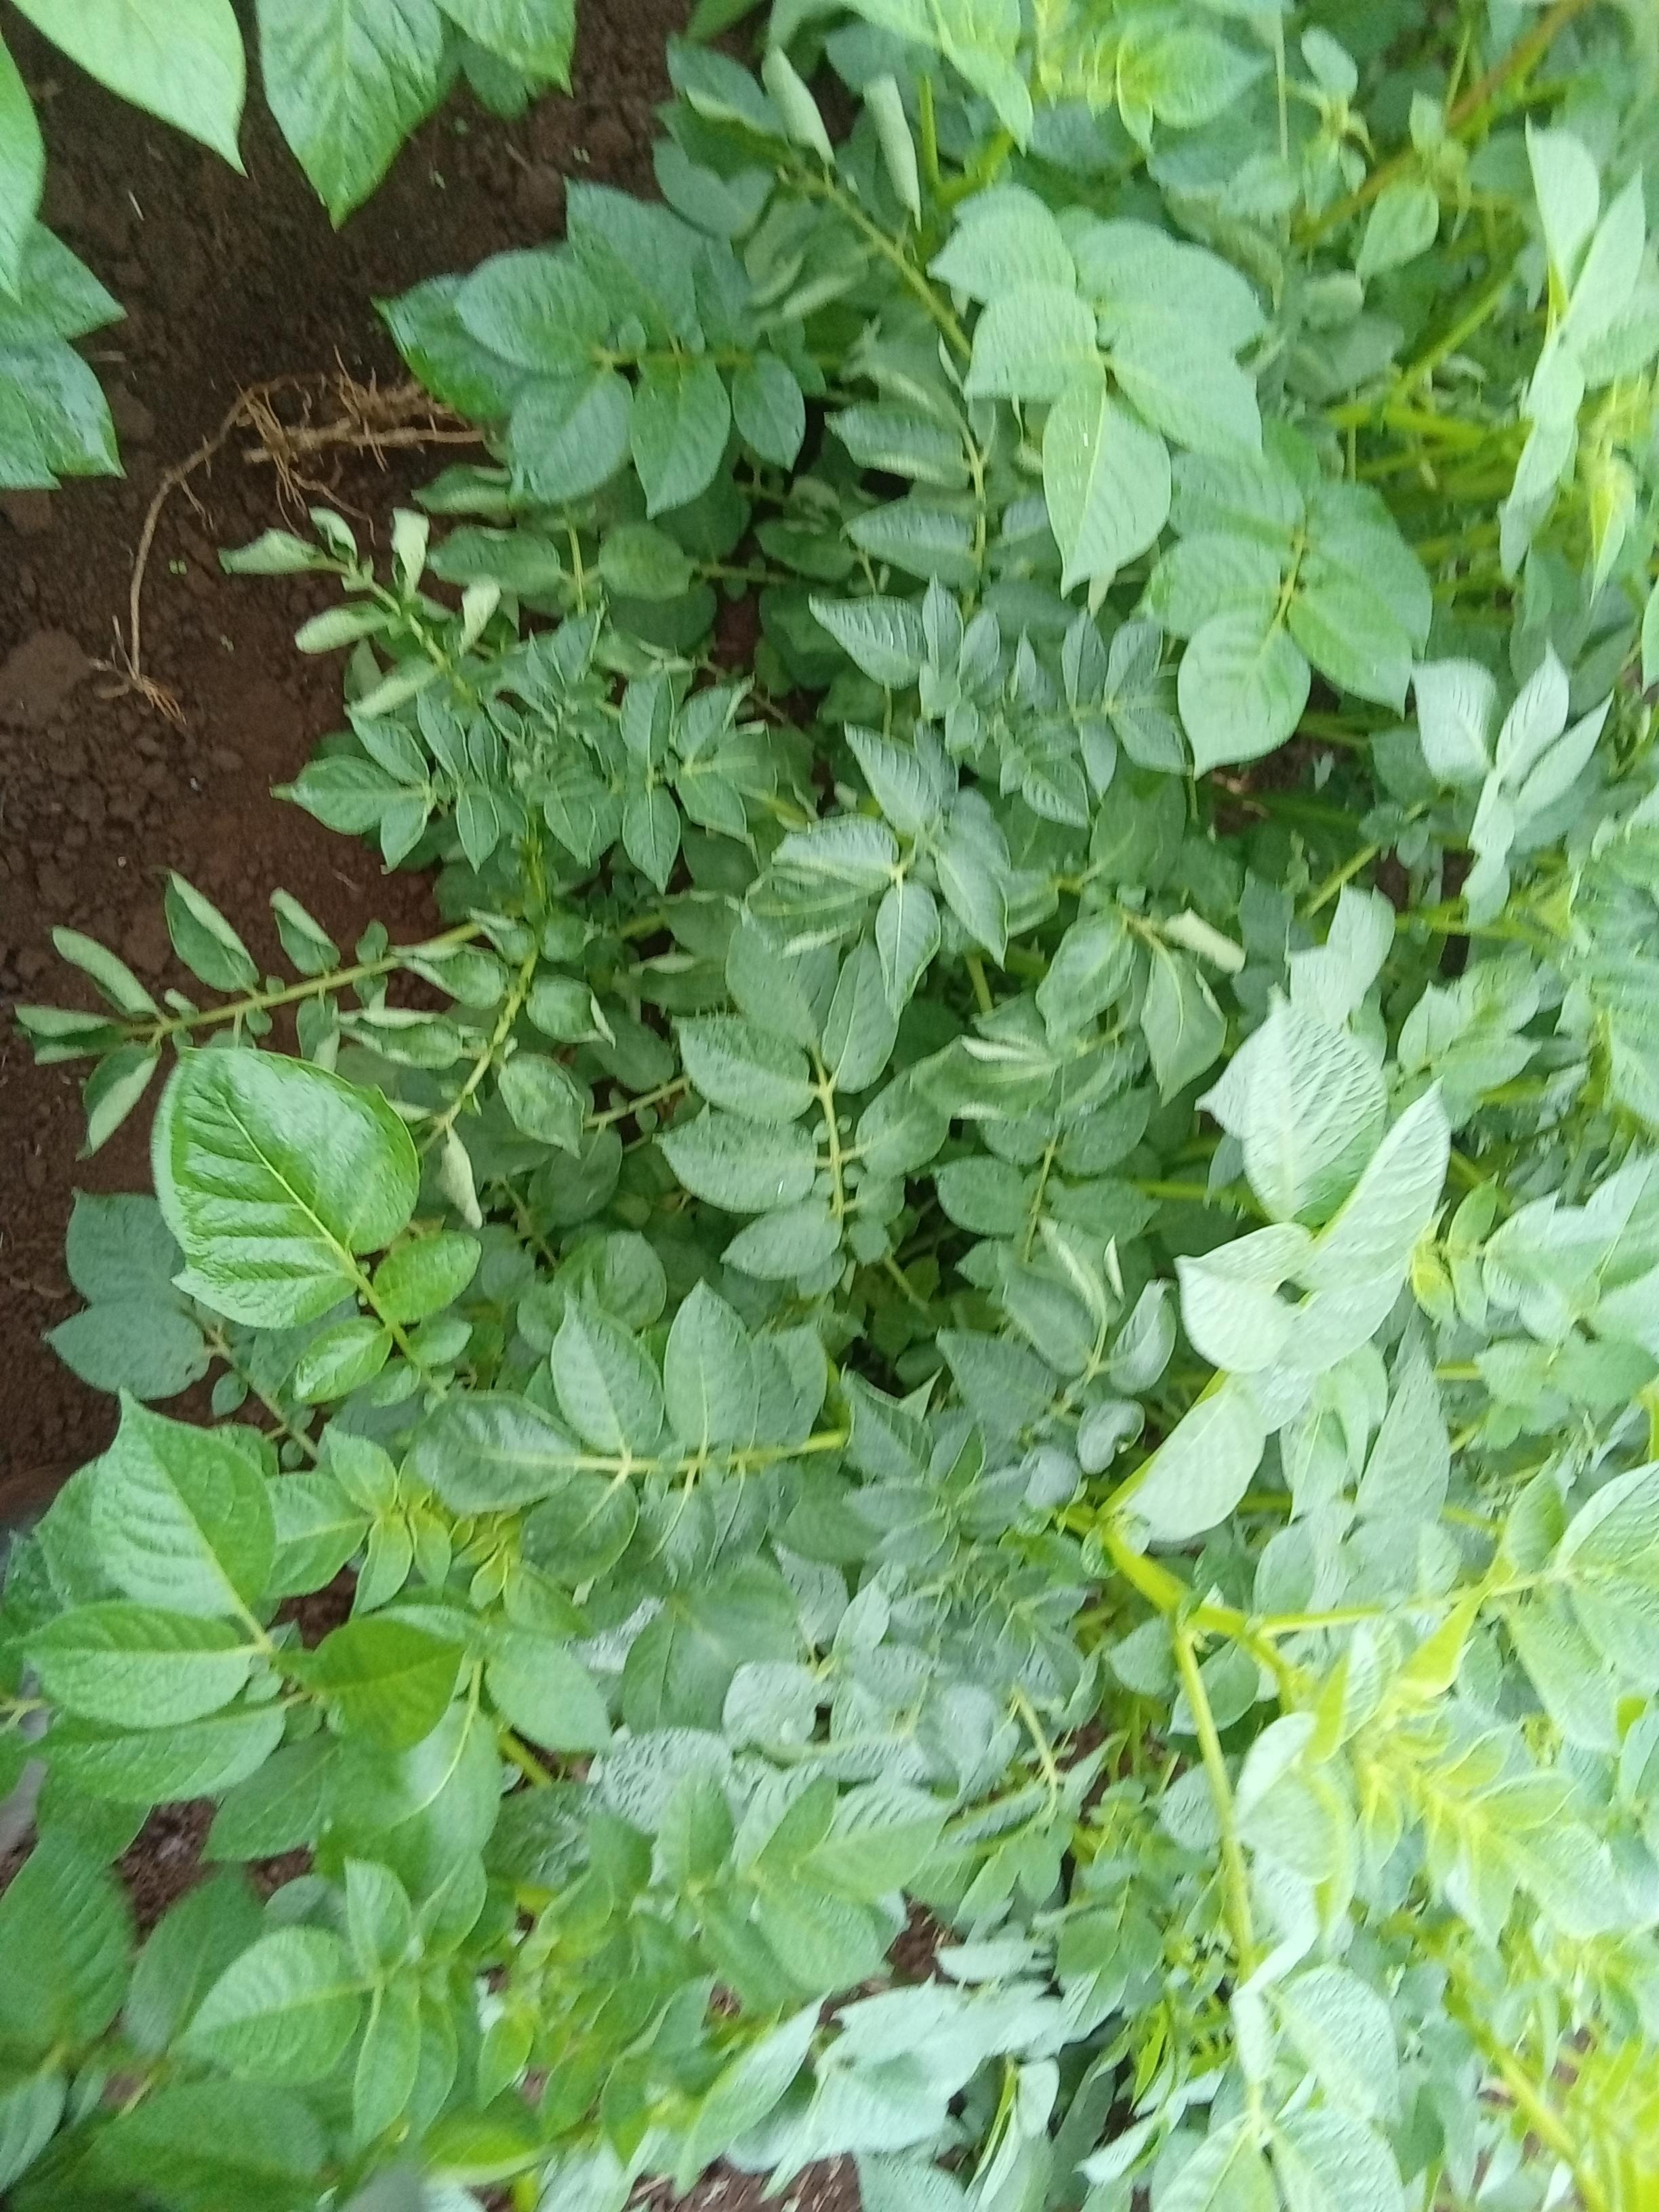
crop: potato
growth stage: flowering
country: Kenya
